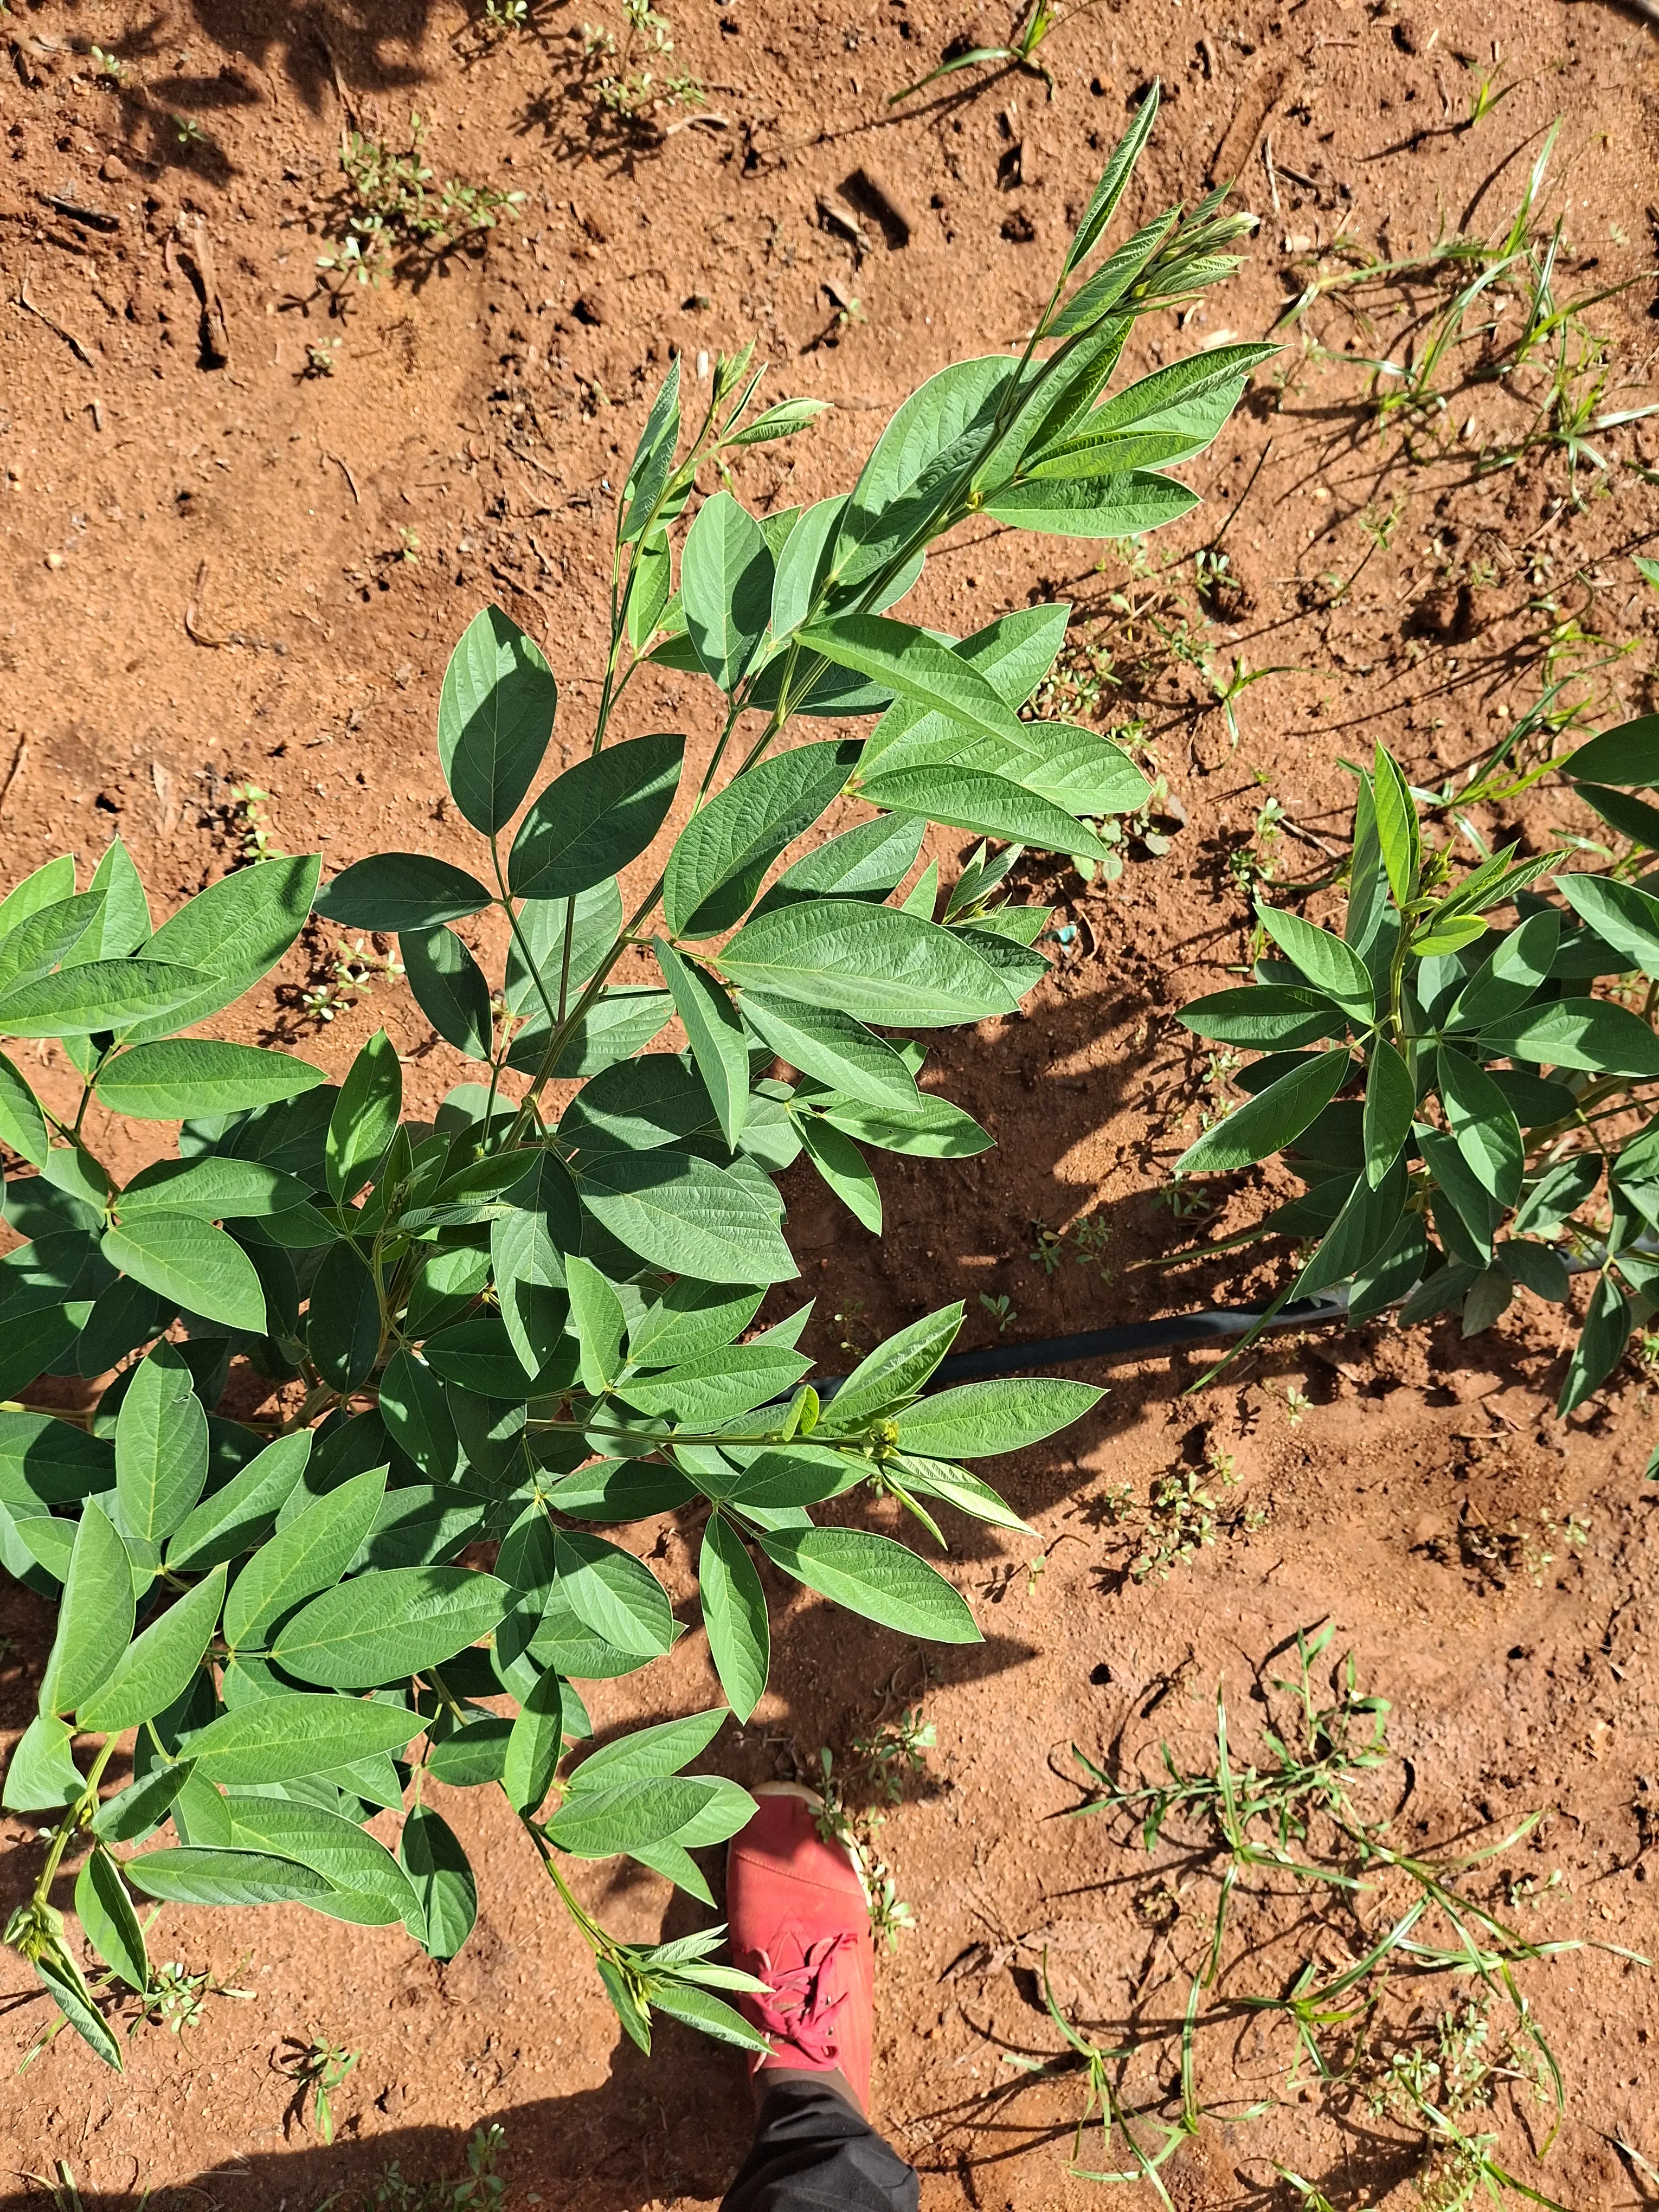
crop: pigeonpea
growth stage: vegetative
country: Kenya
